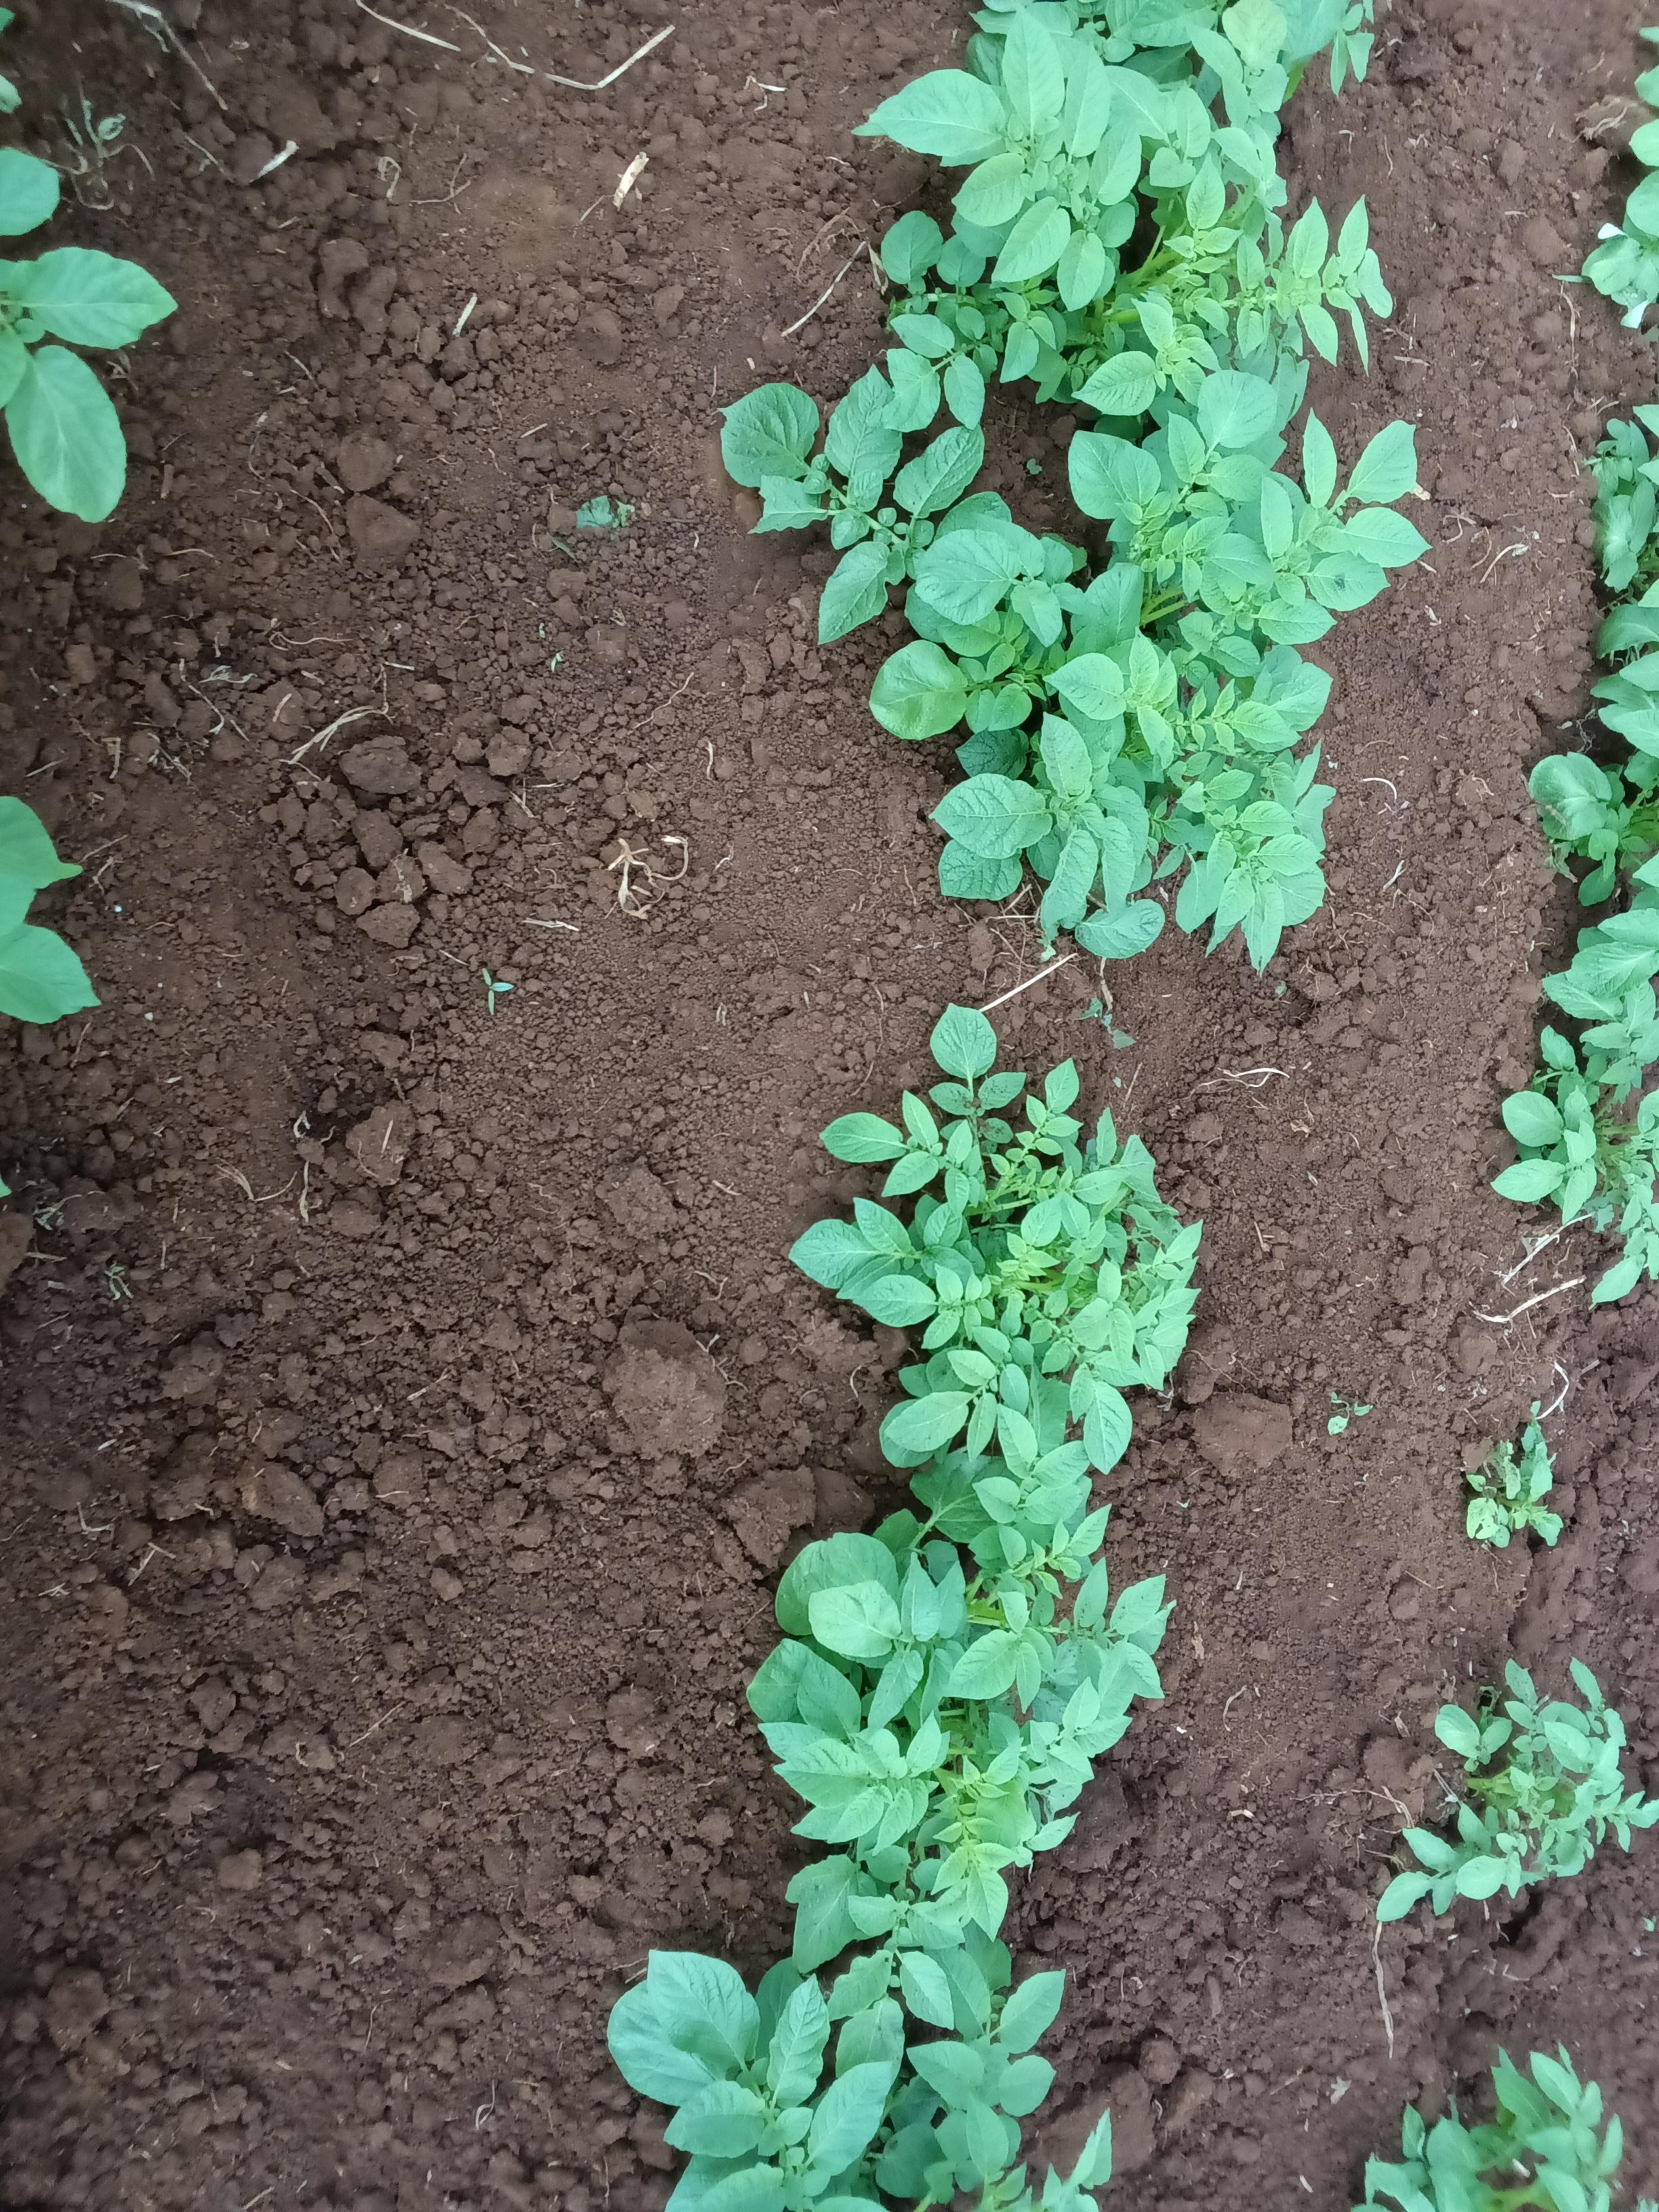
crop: potato
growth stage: emergence
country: Kenya
